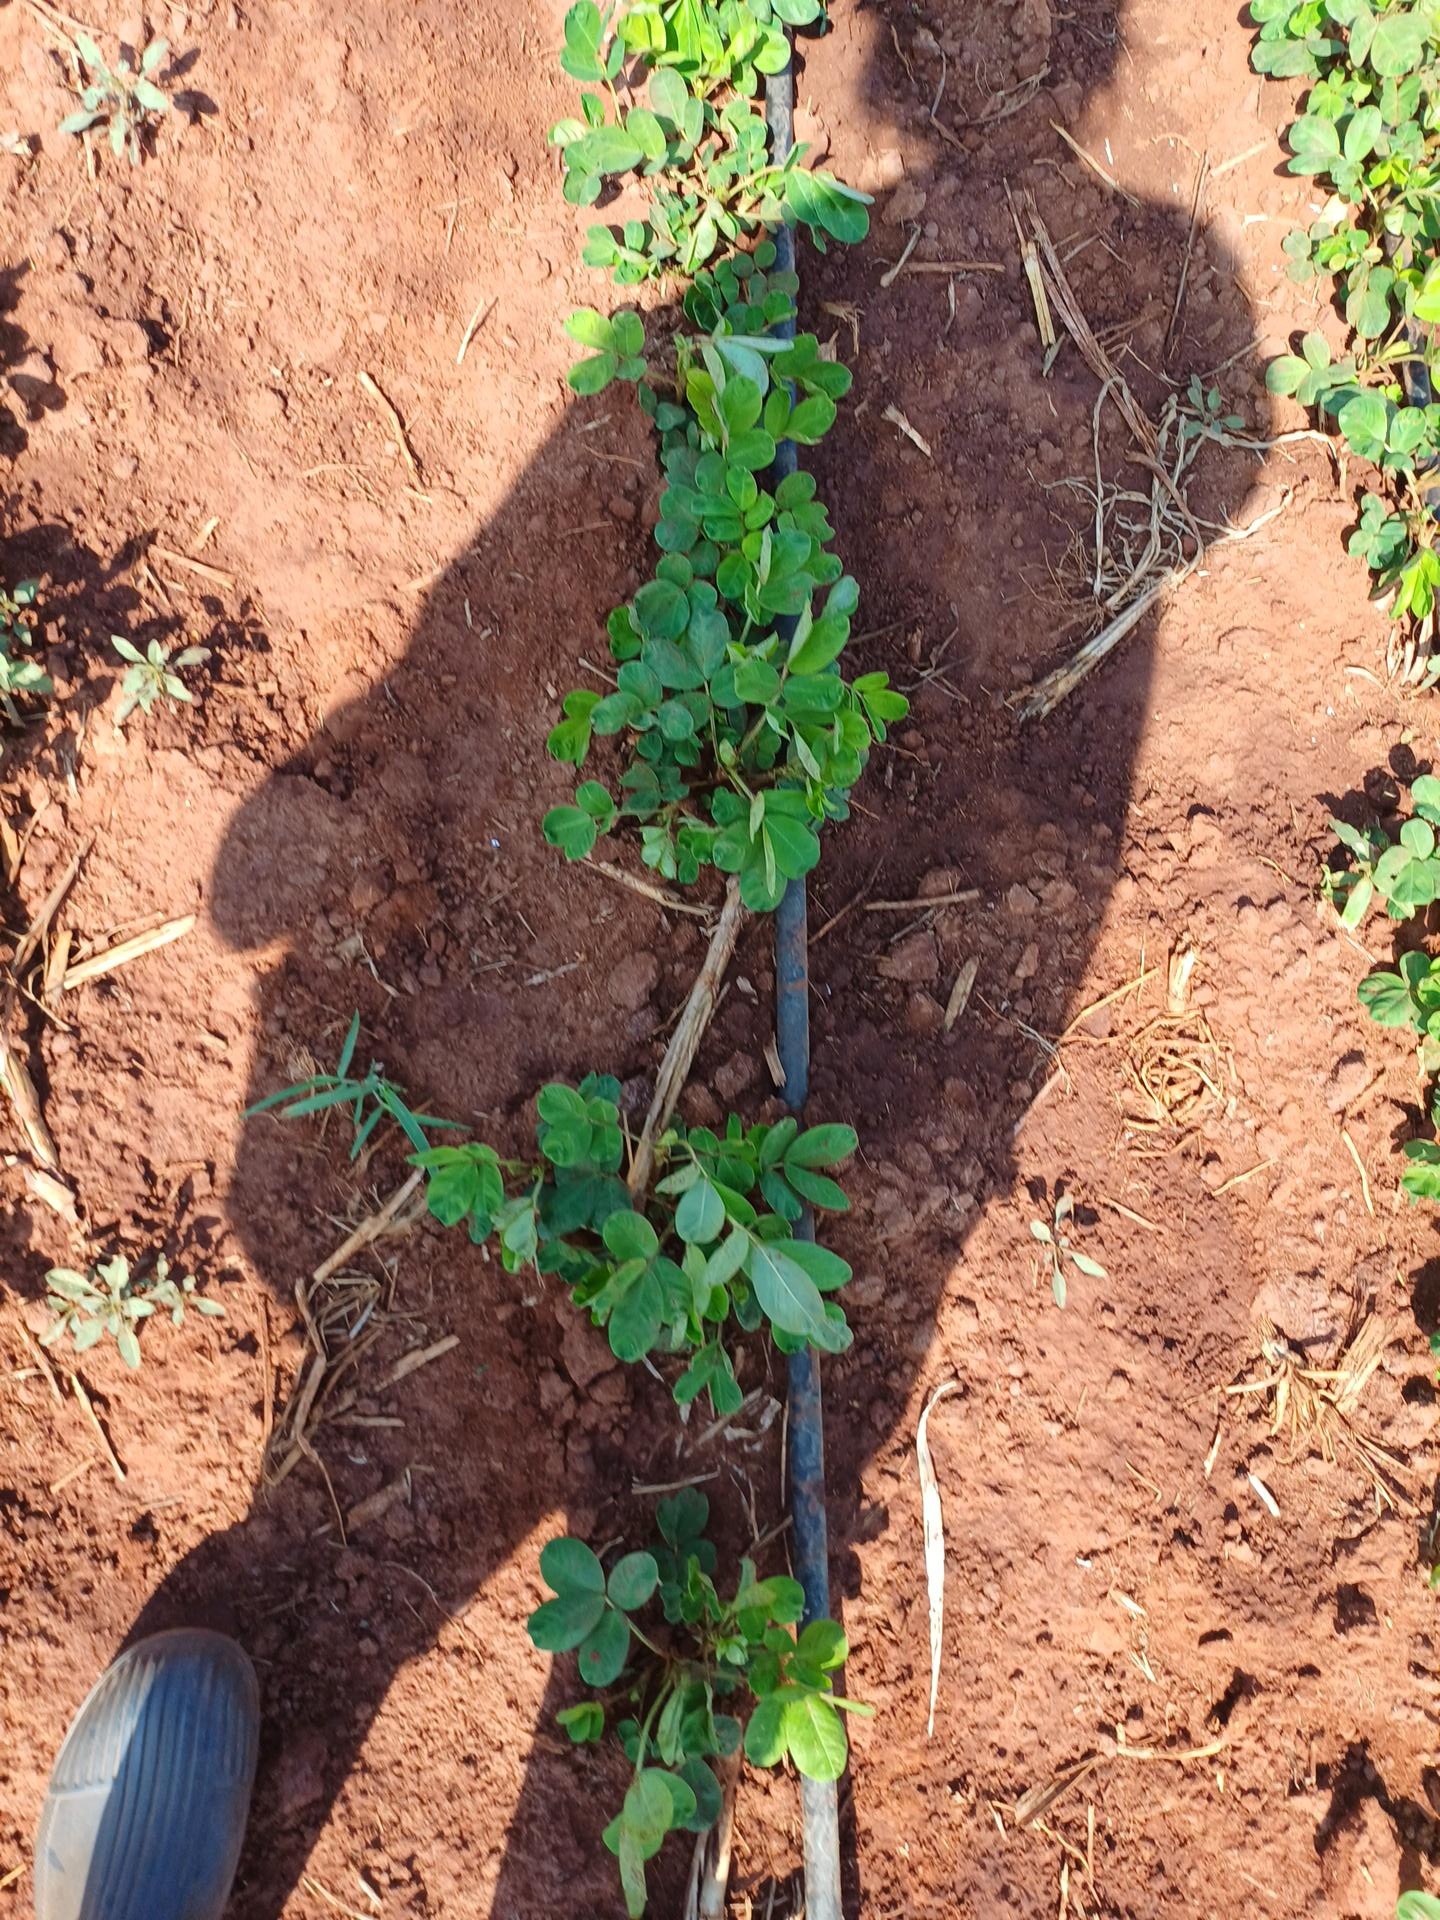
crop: groundnut
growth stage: vegetative
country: Kenya
